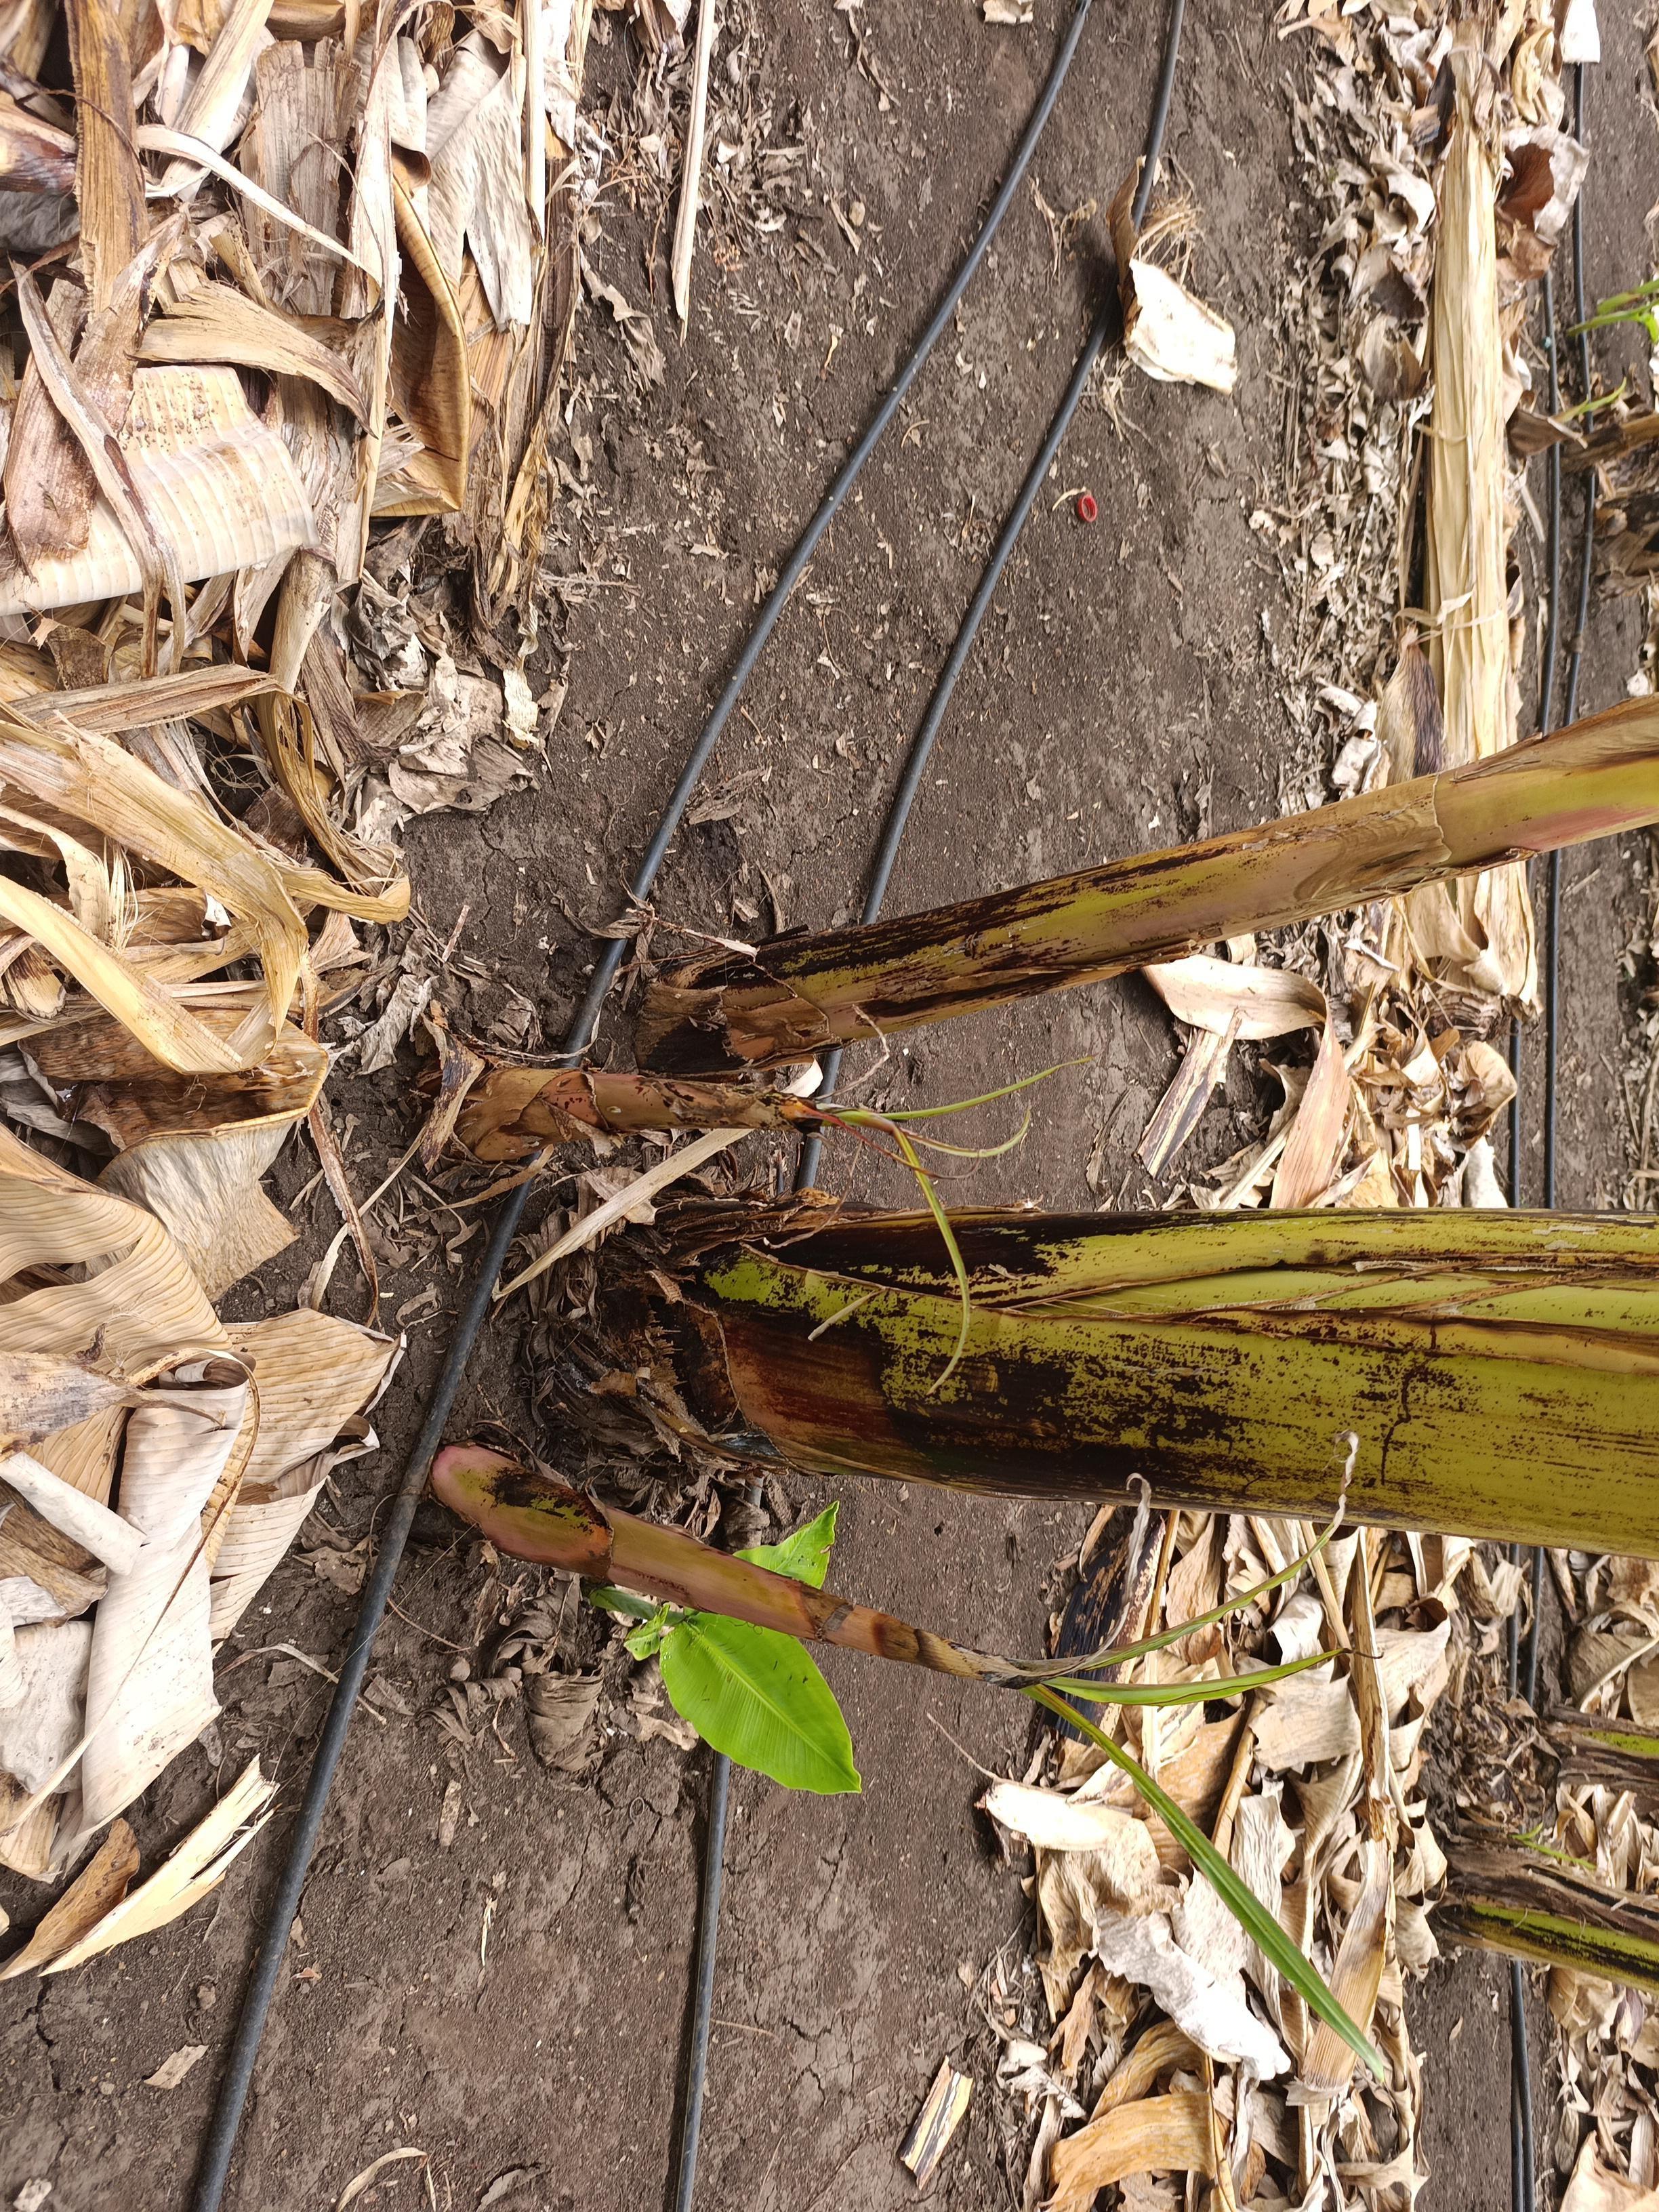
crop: banana
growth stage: emergence sucker
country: Tanzania
